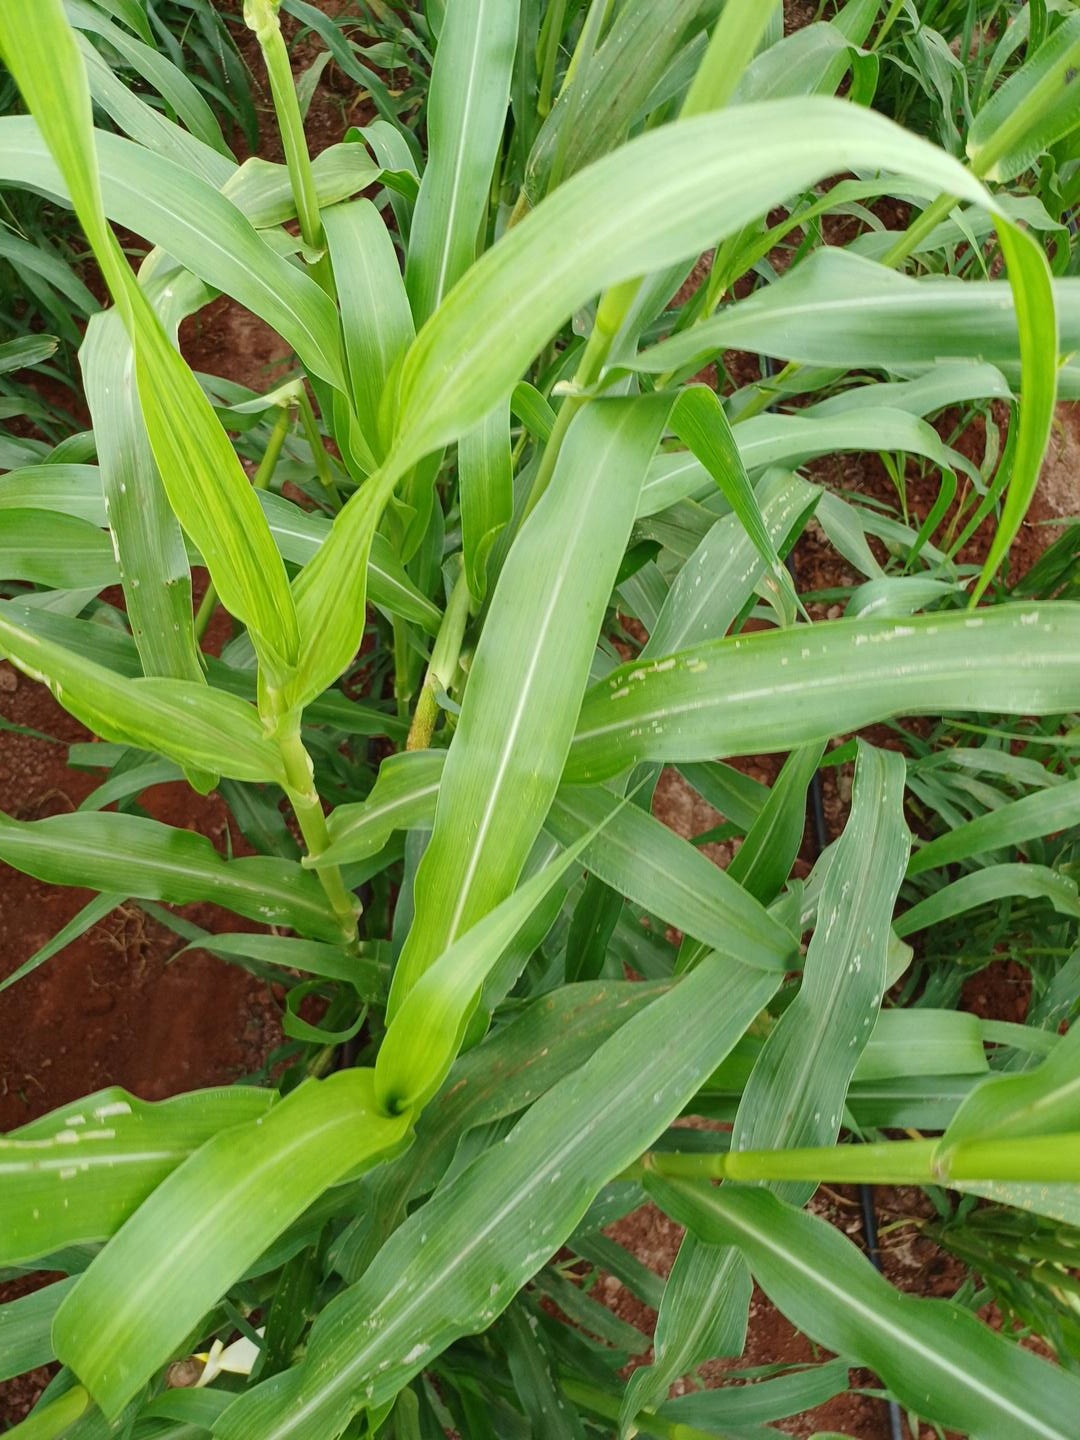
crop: pearl millet
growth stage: flowering
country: Kenya
